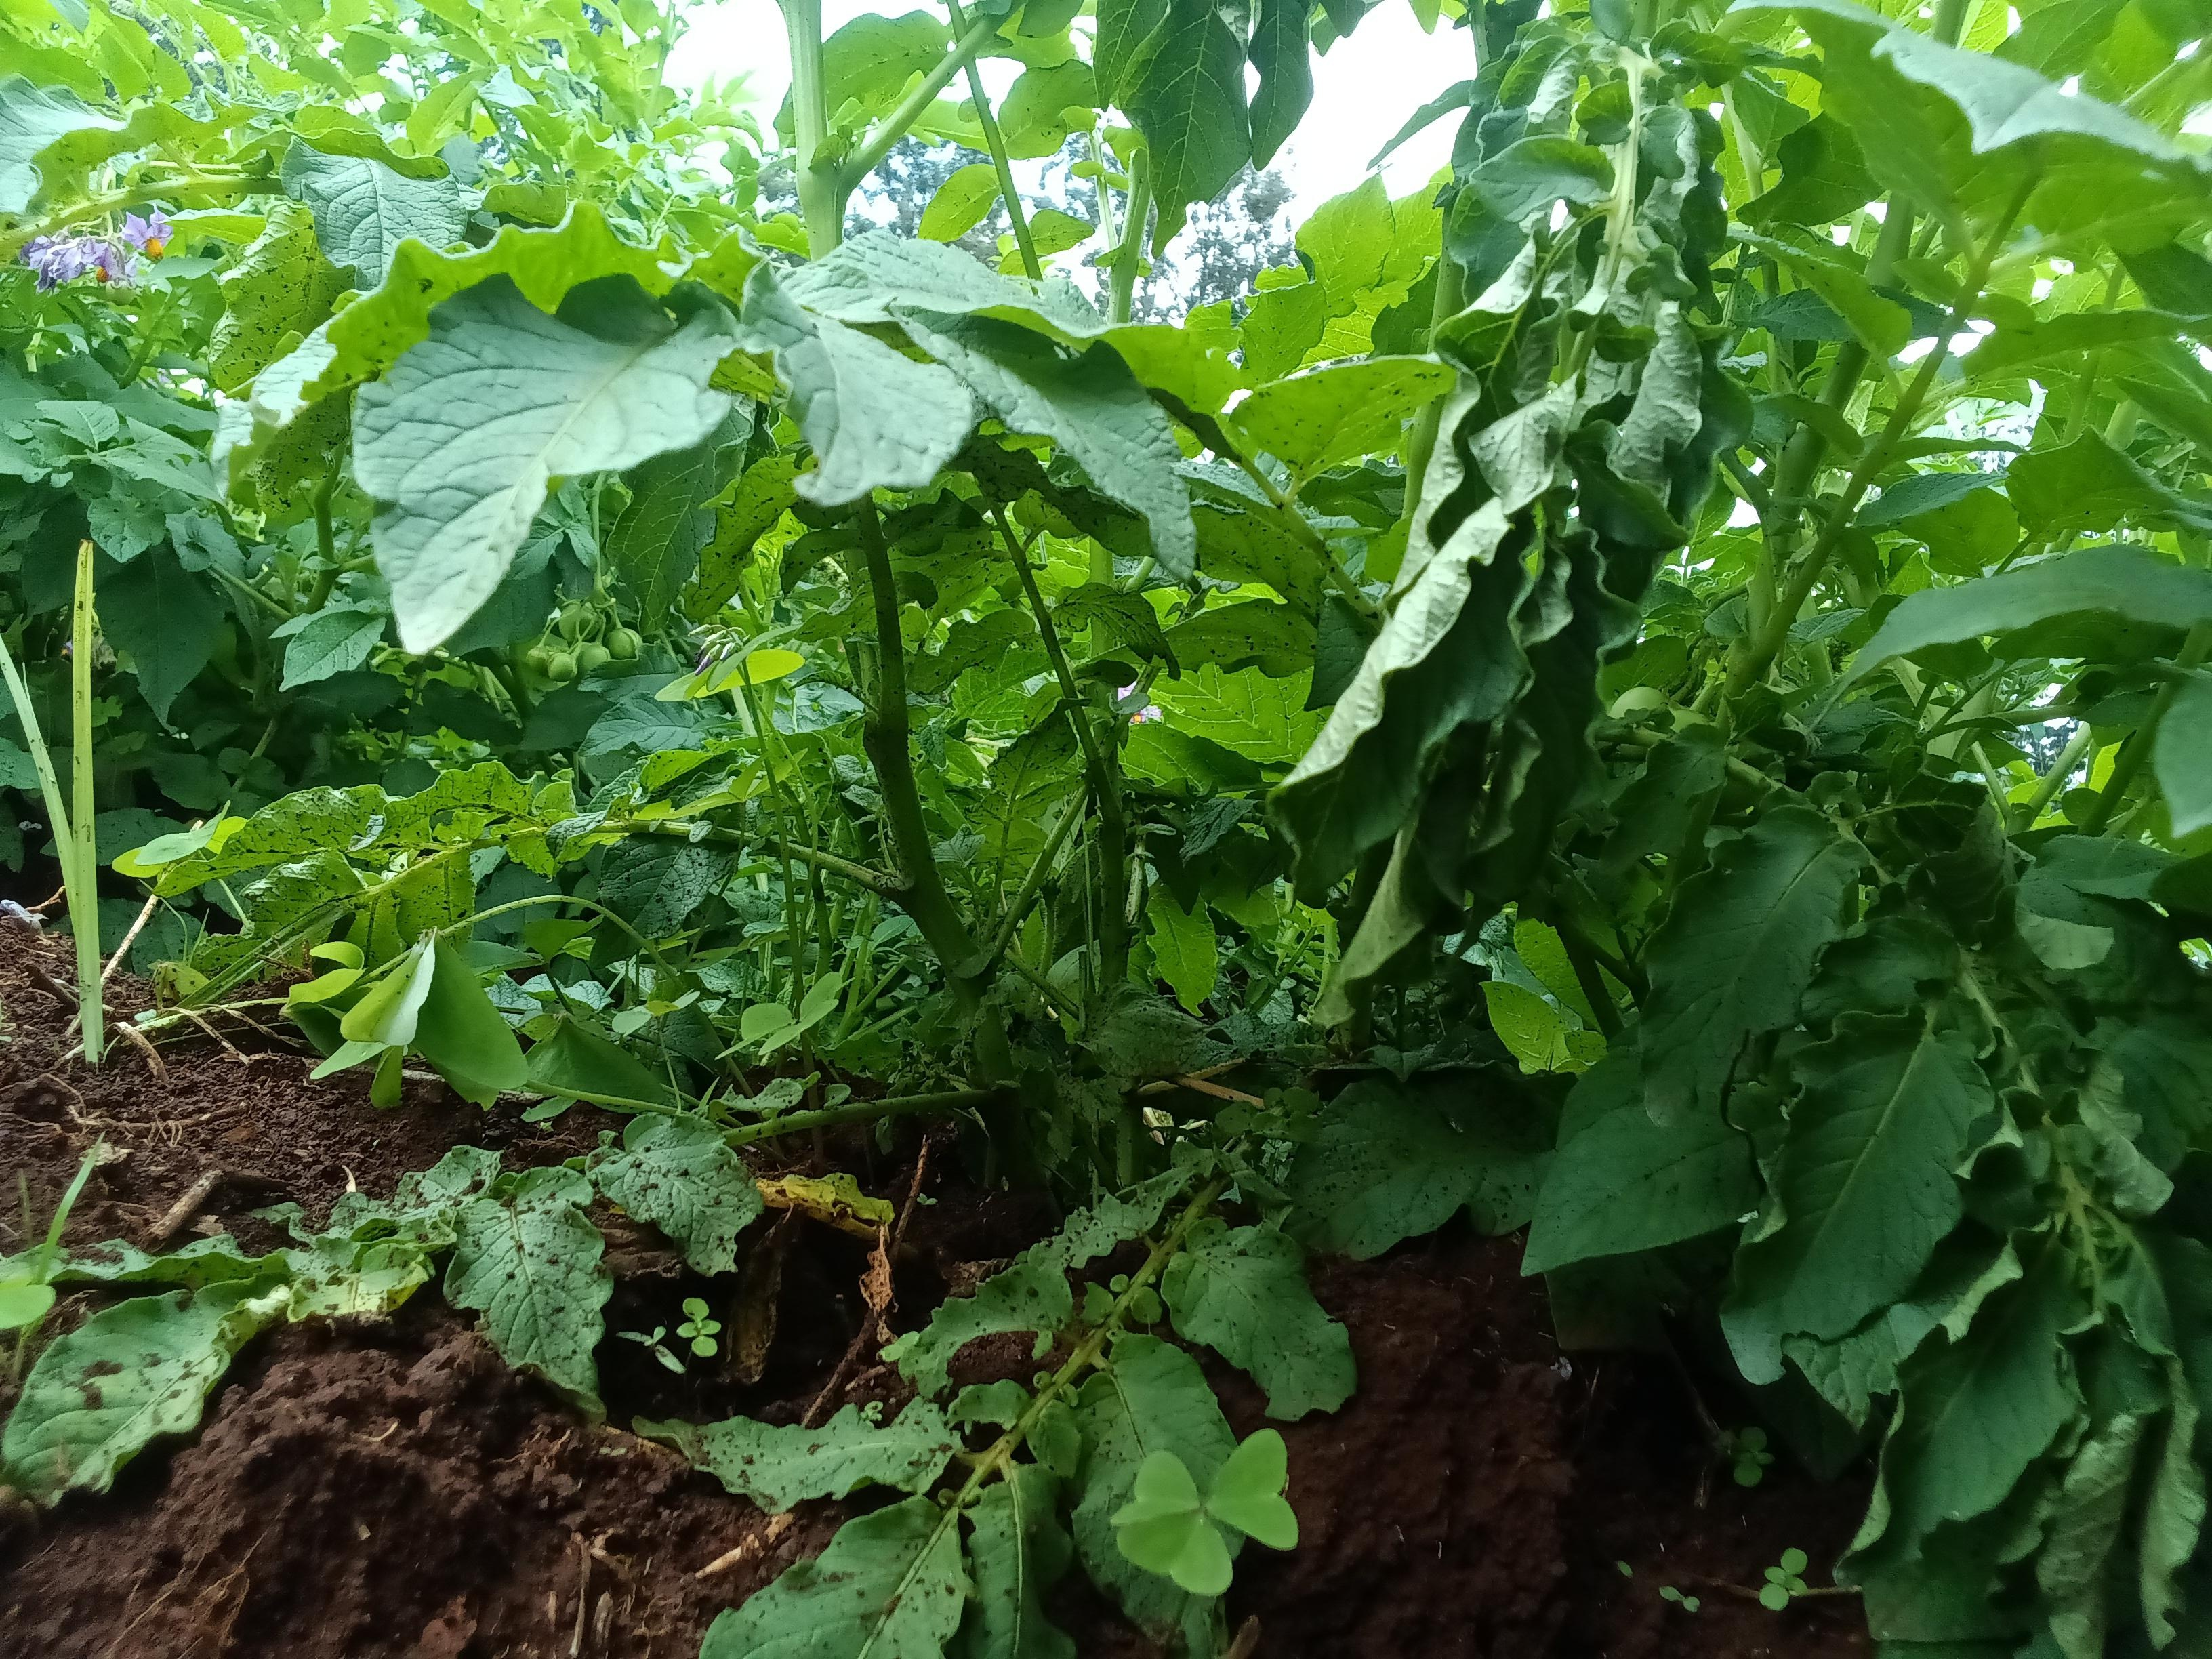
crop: potato
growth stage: flowering
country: Kenya
